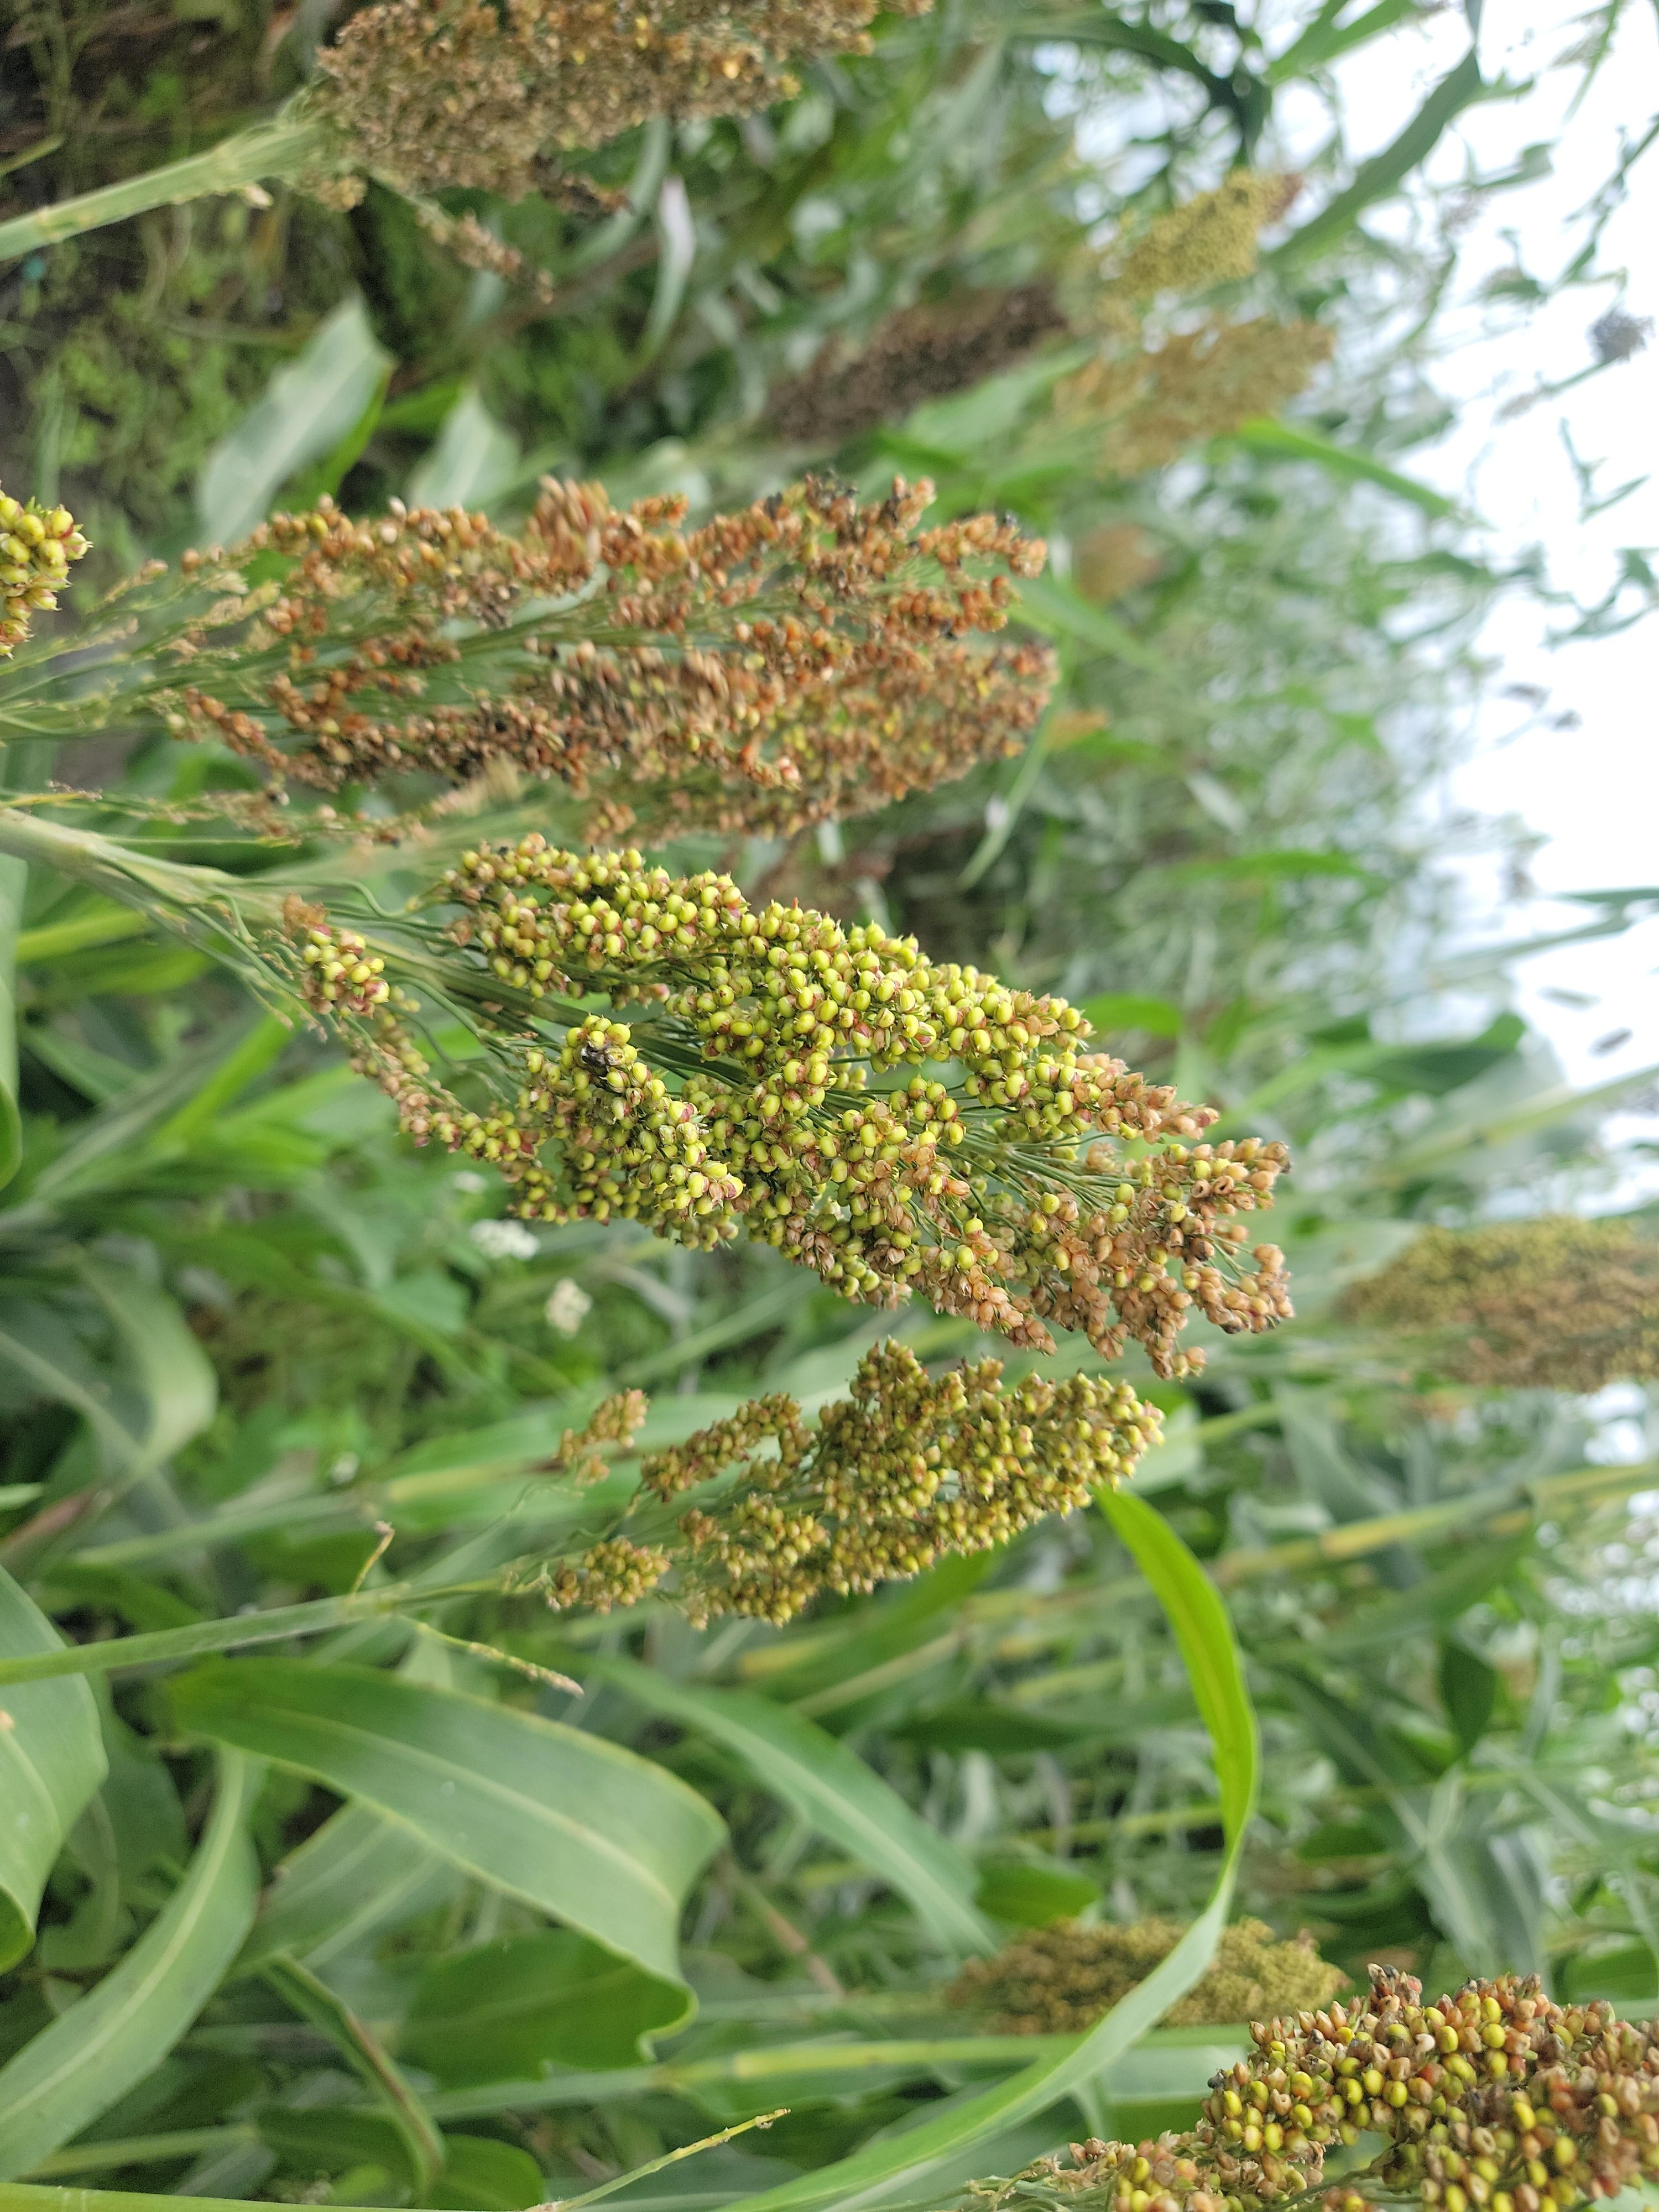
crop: sorghum
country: Tanzania
